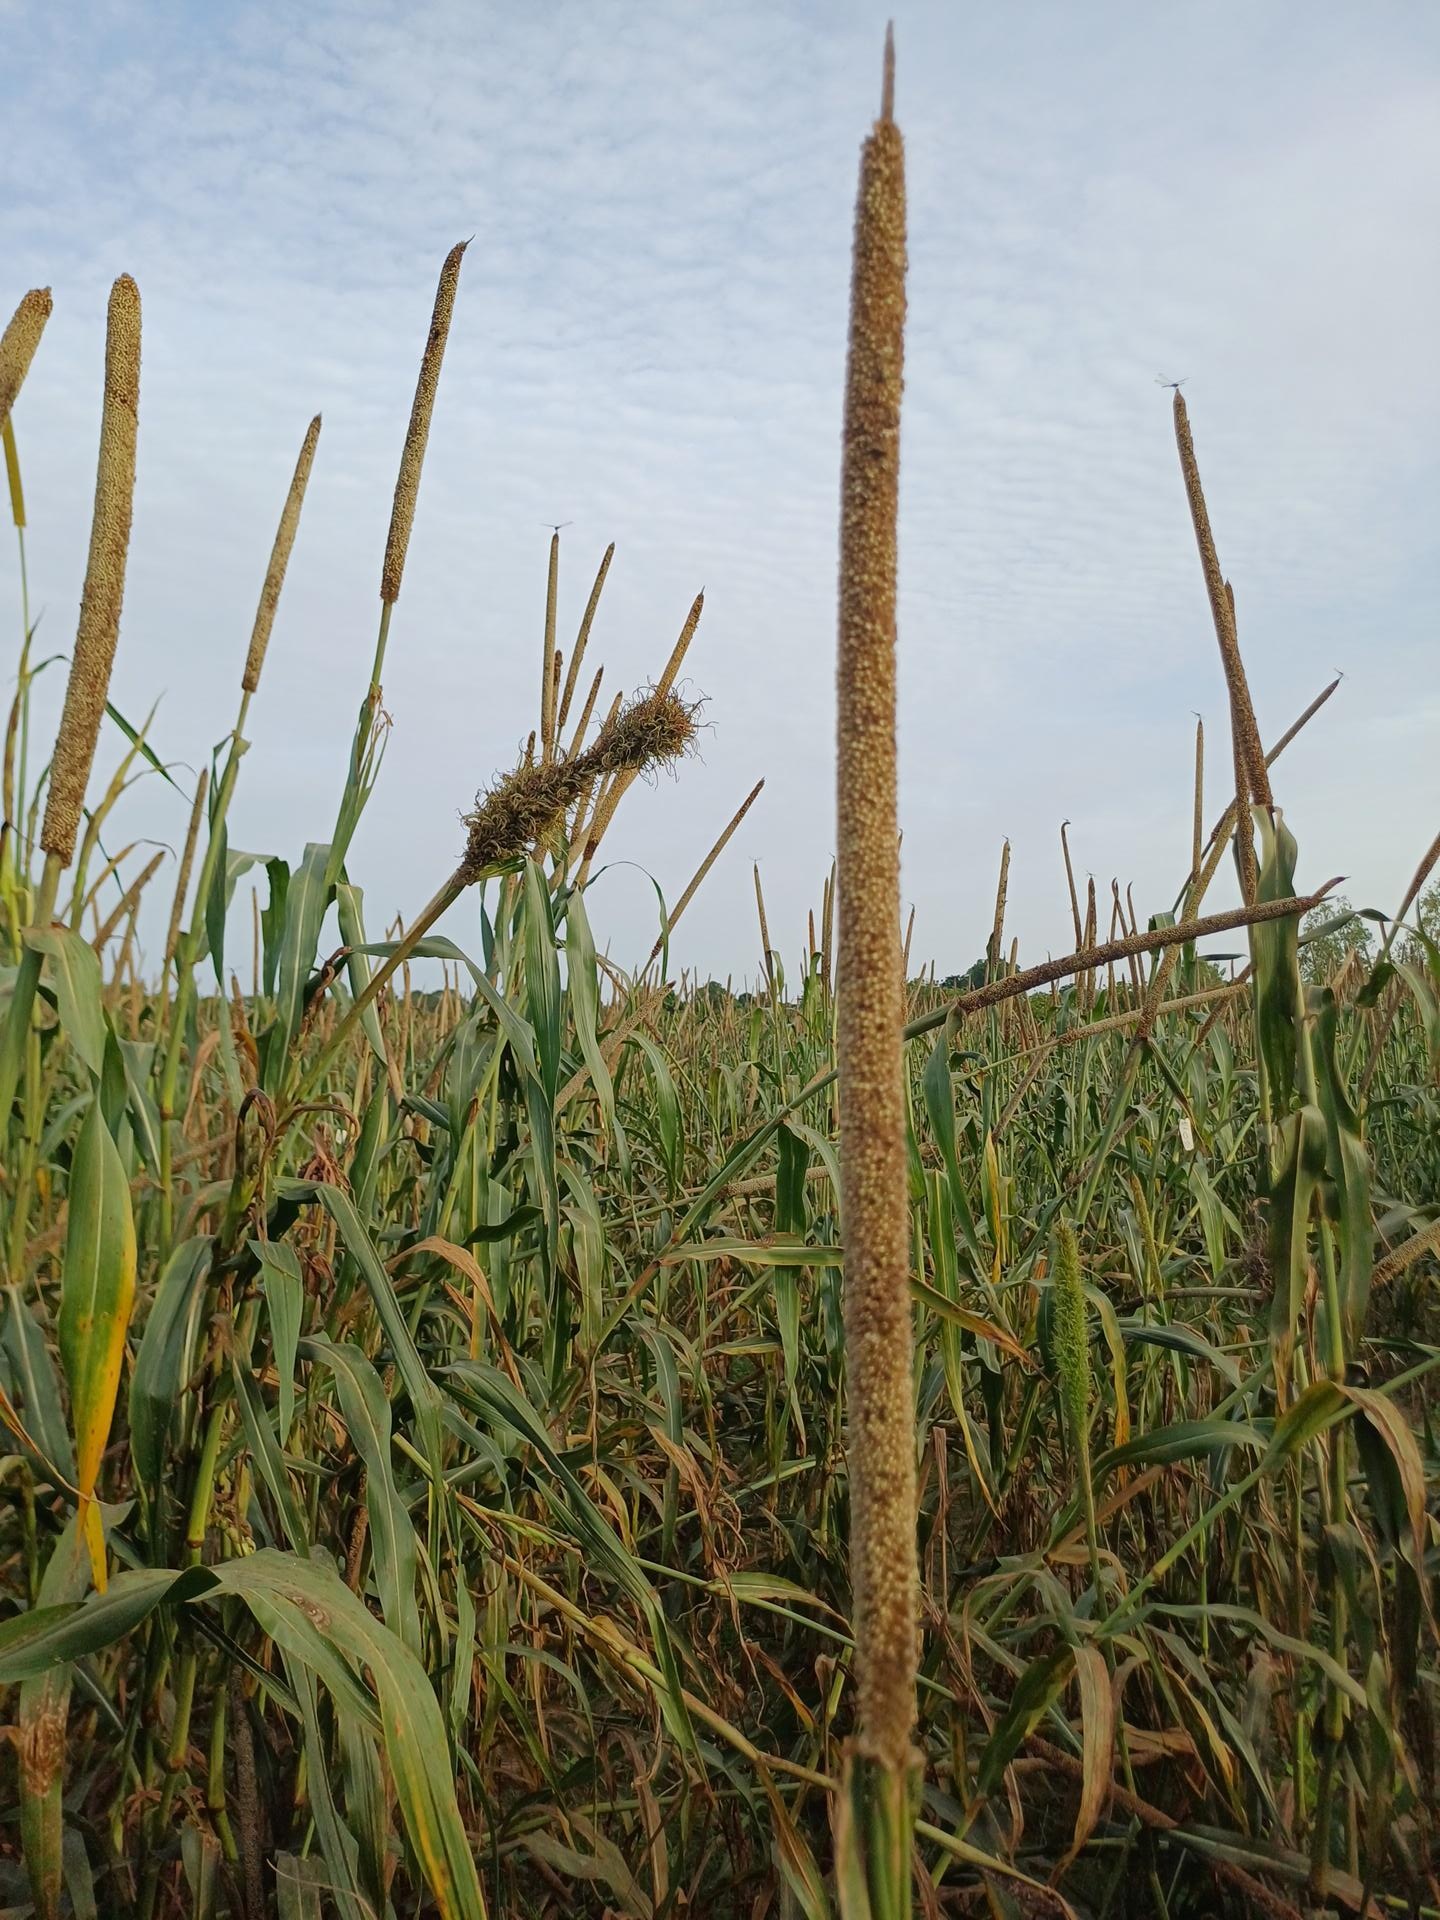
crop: pearl millet
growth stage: filling grain
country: Senegal
